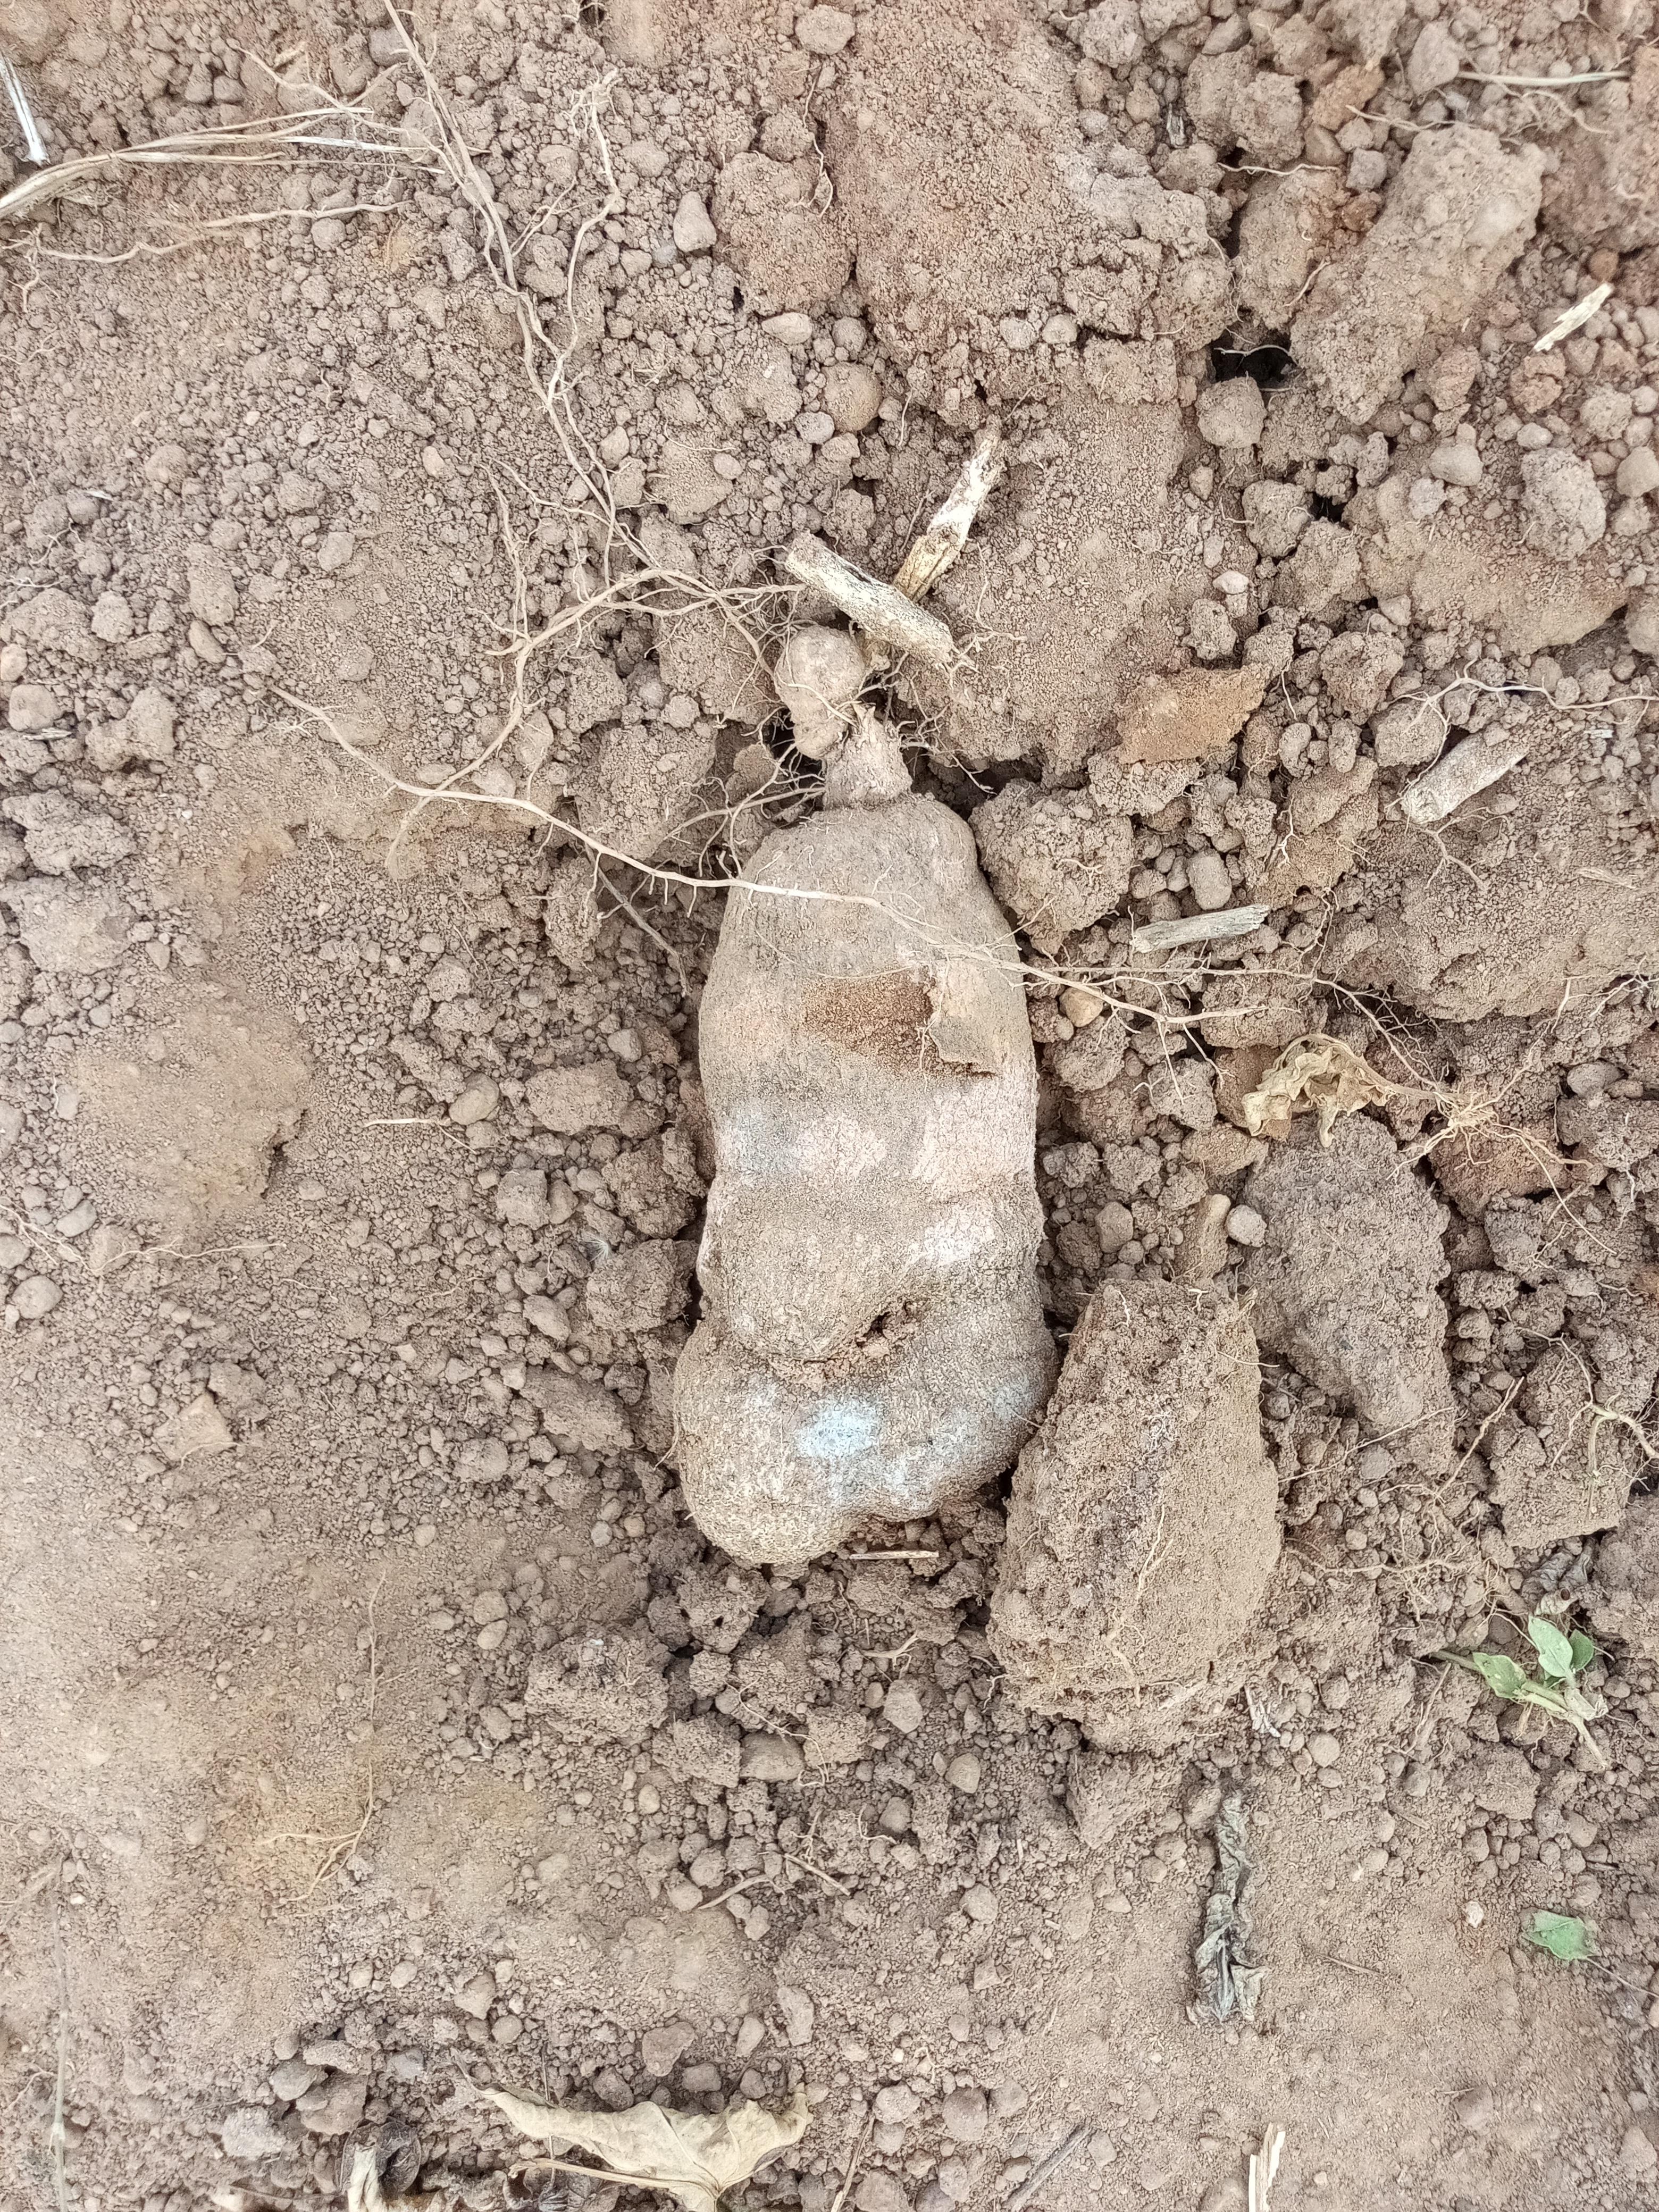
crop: yam
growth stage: harvest
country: Nigeria
